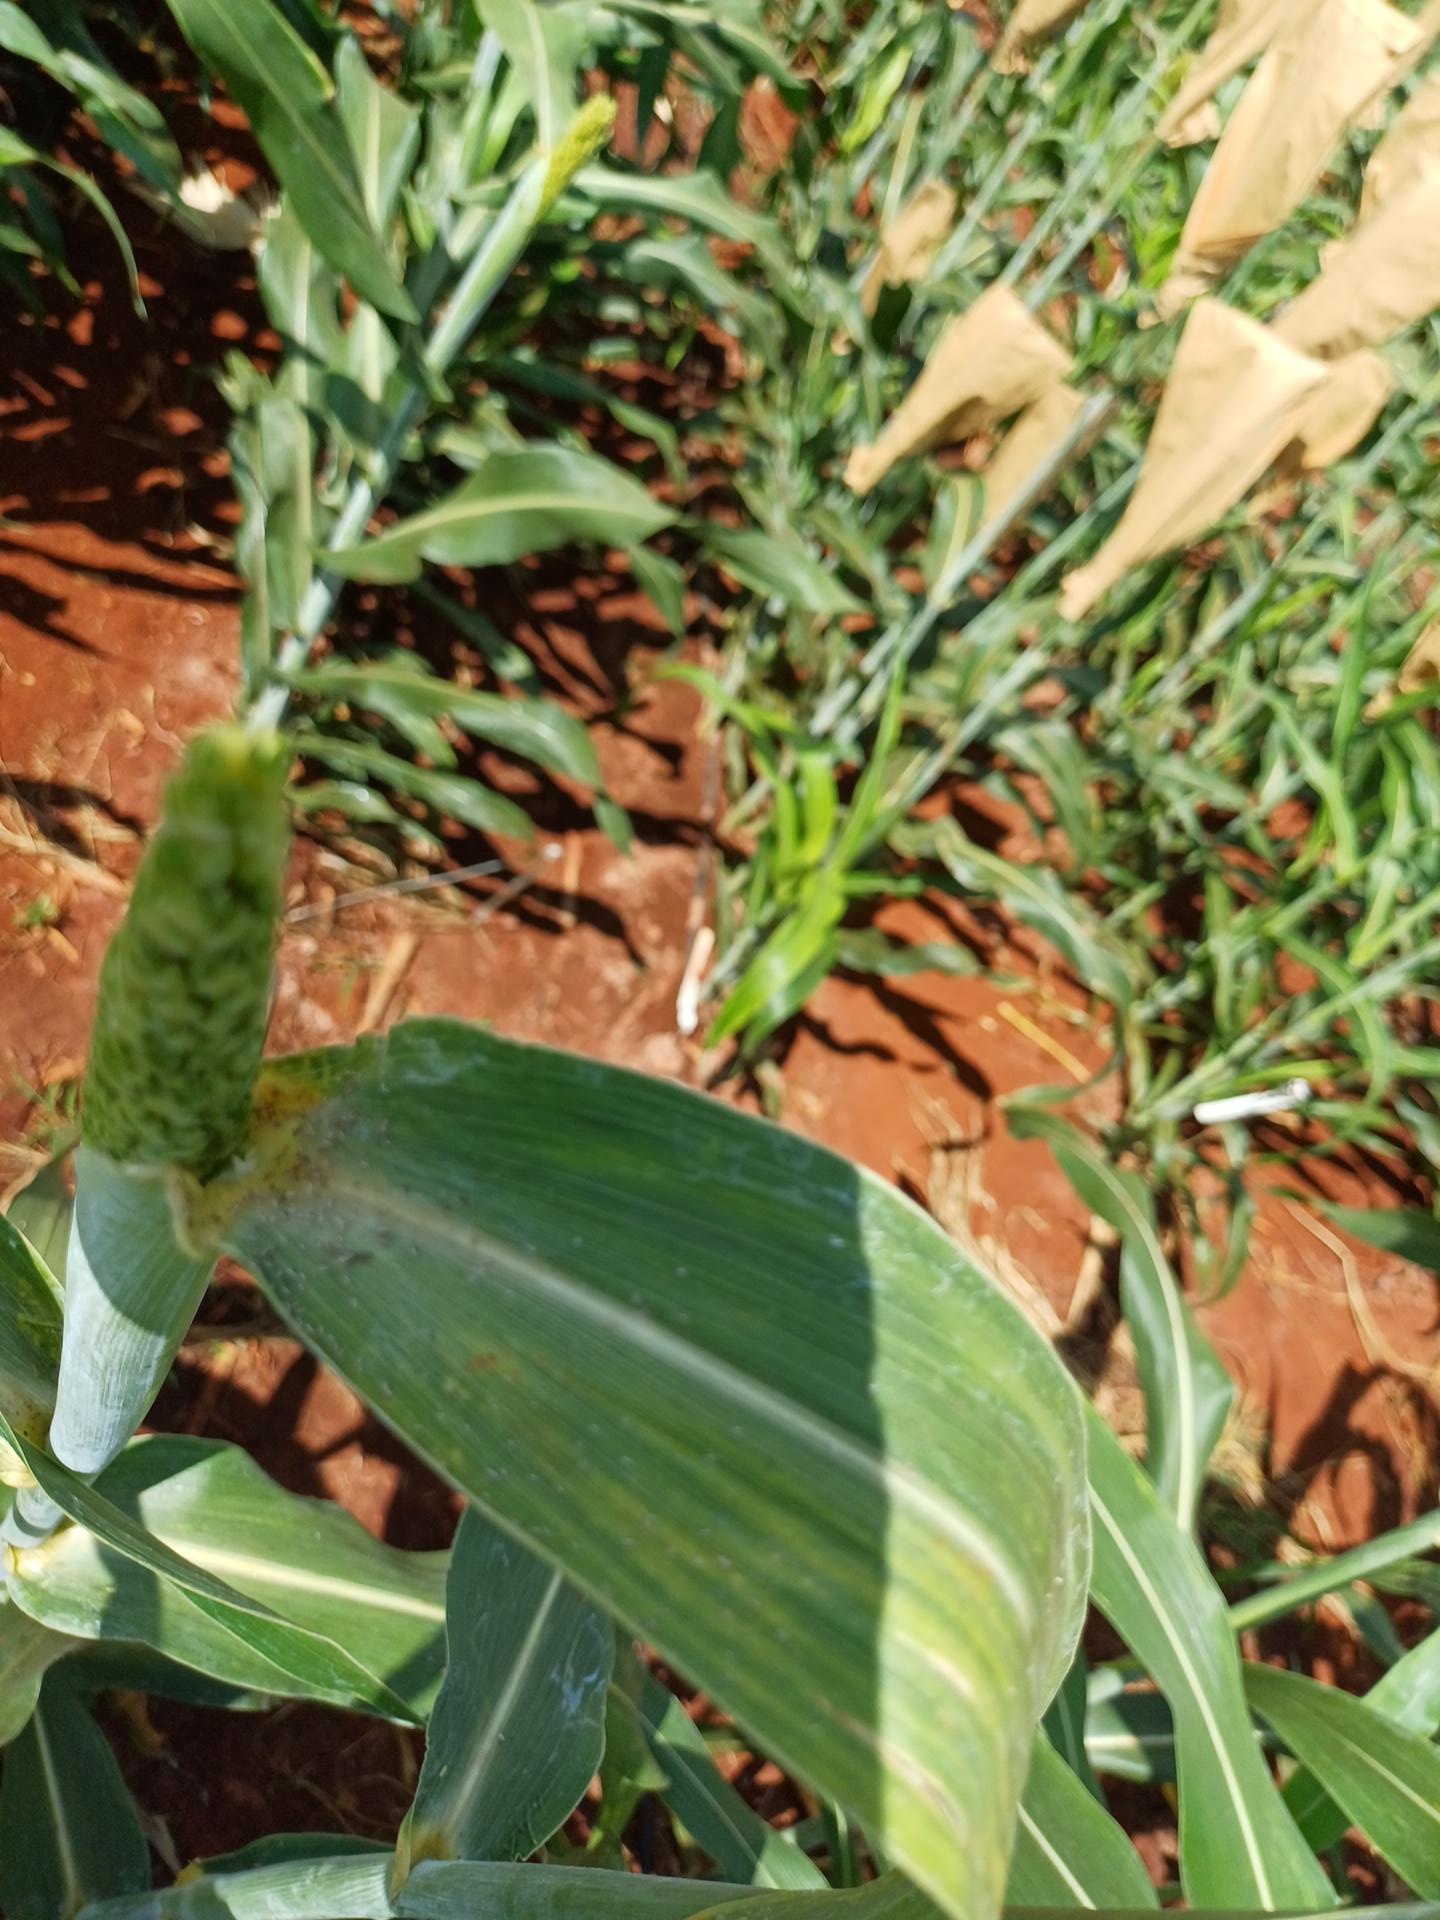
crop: sorghum
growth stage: flowering
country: Kenya
